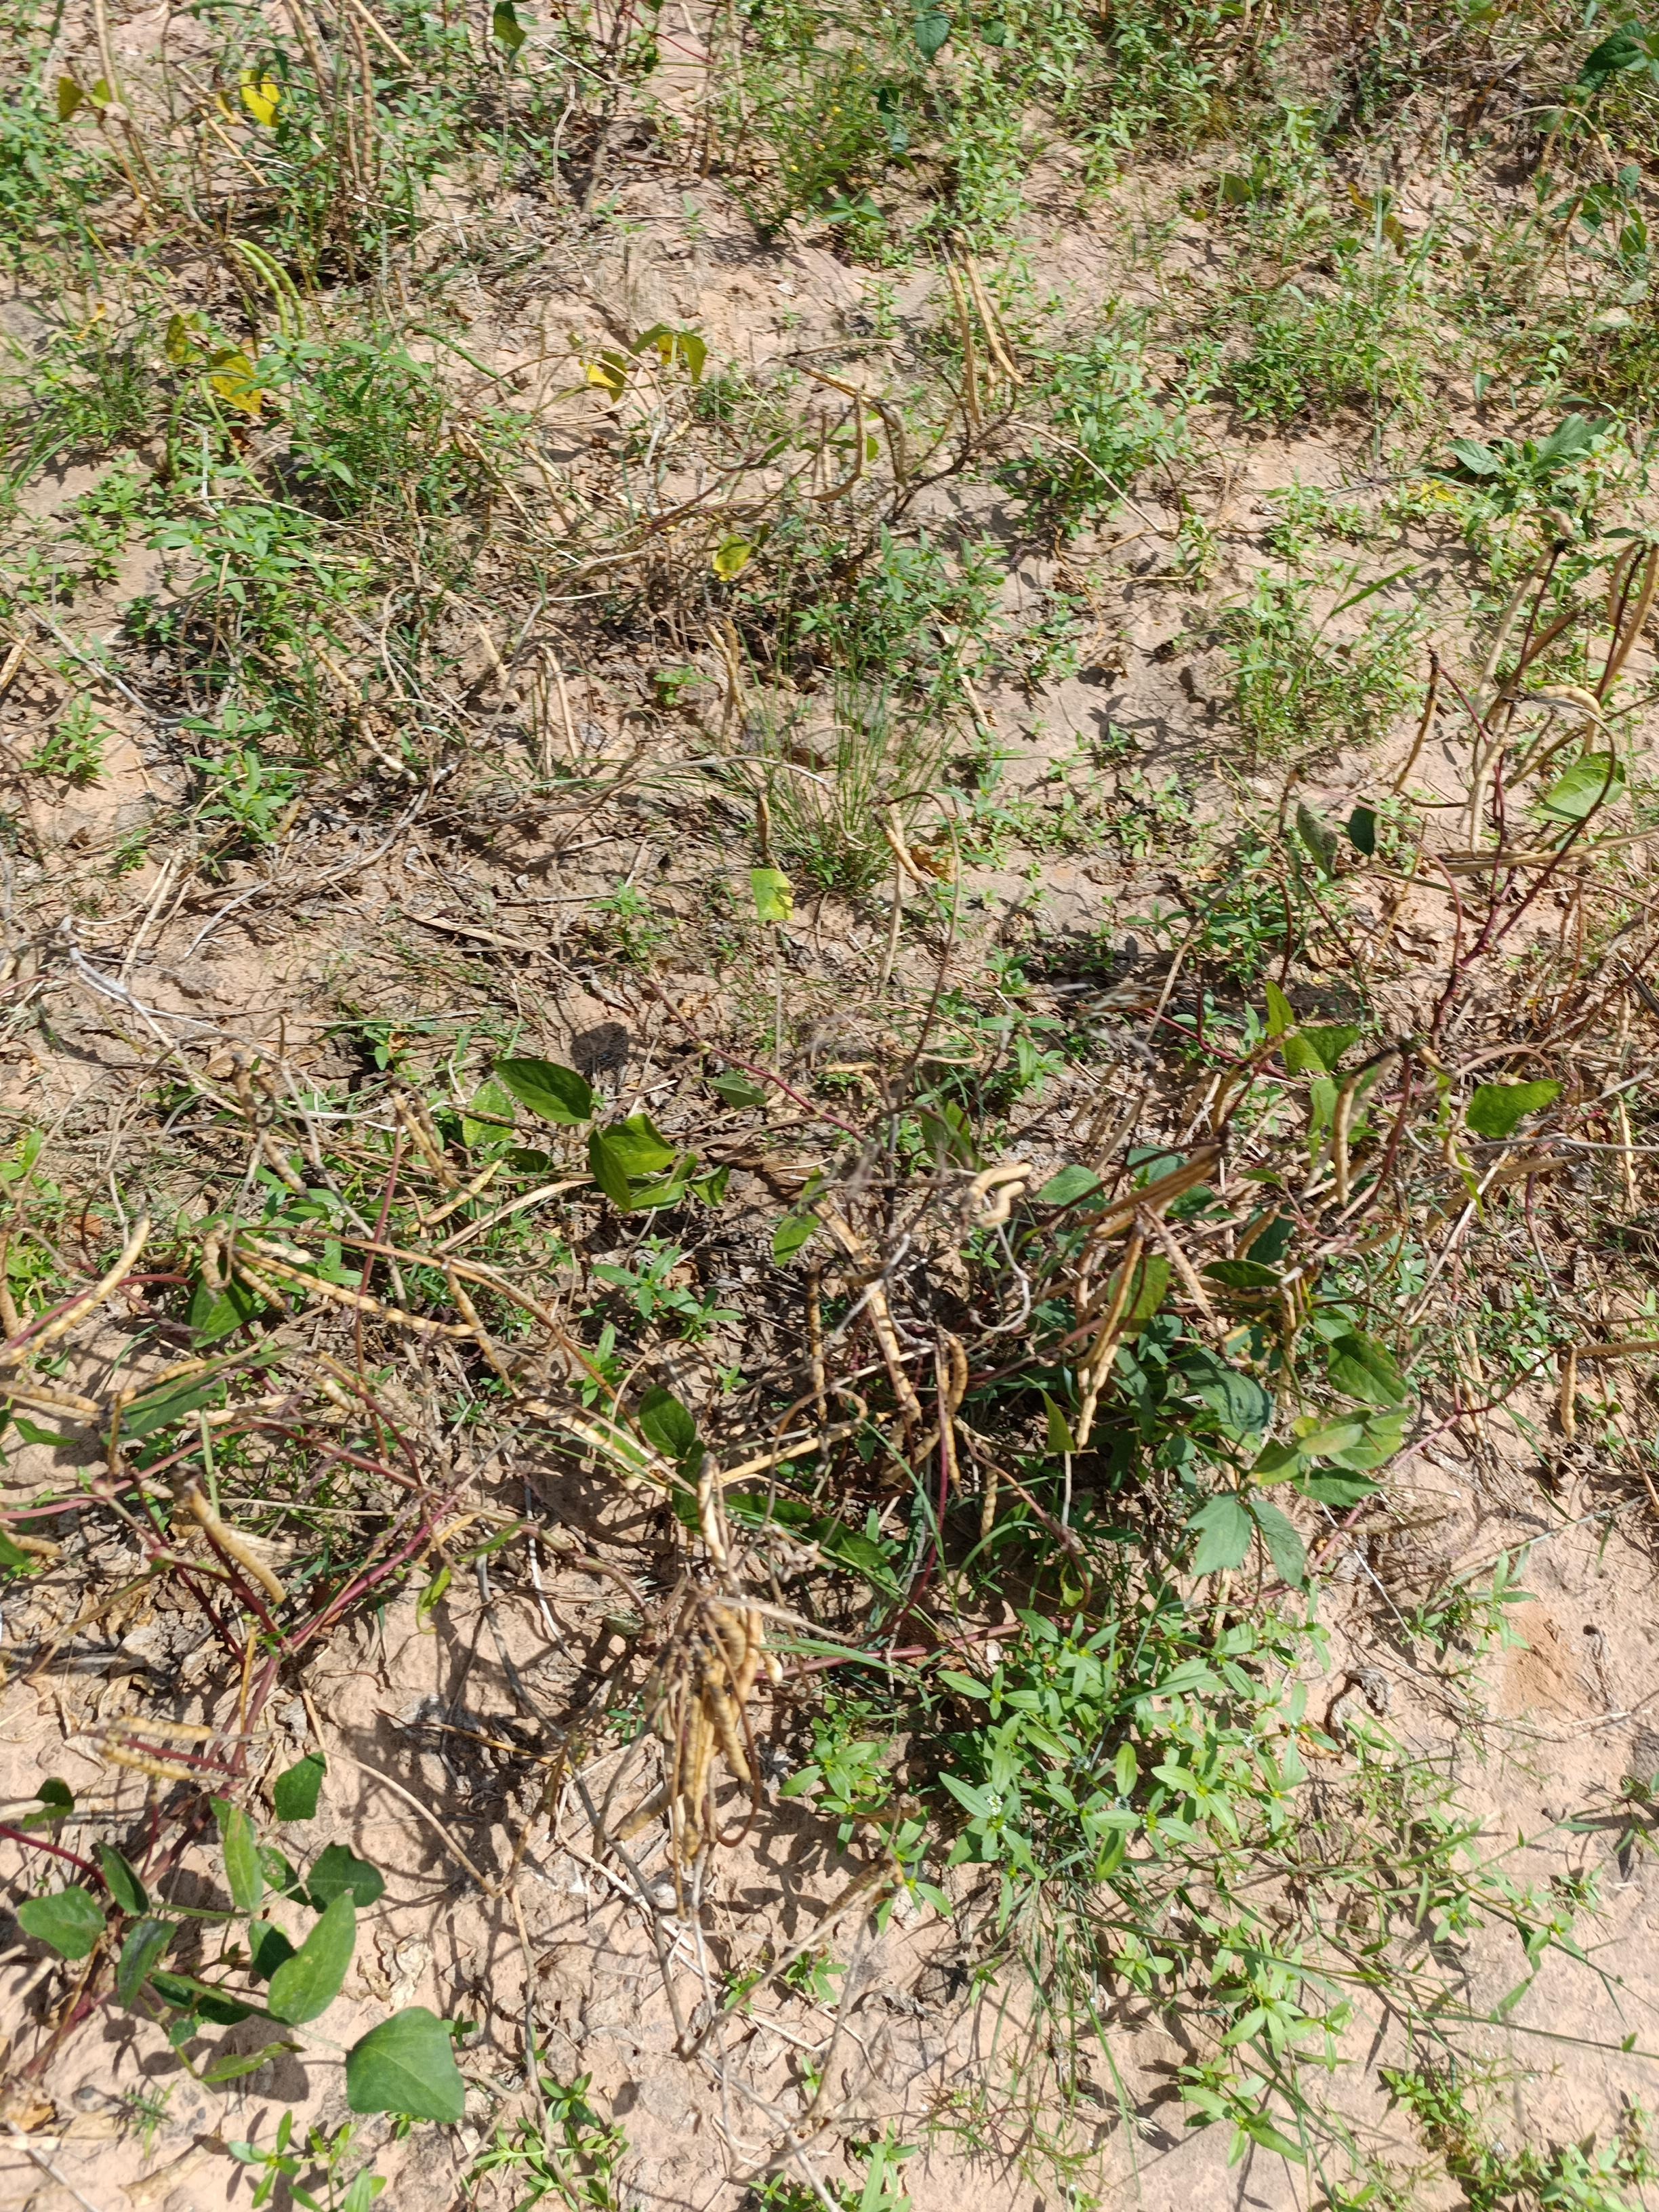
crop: cowpea
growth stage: maturity
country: Nigeria
